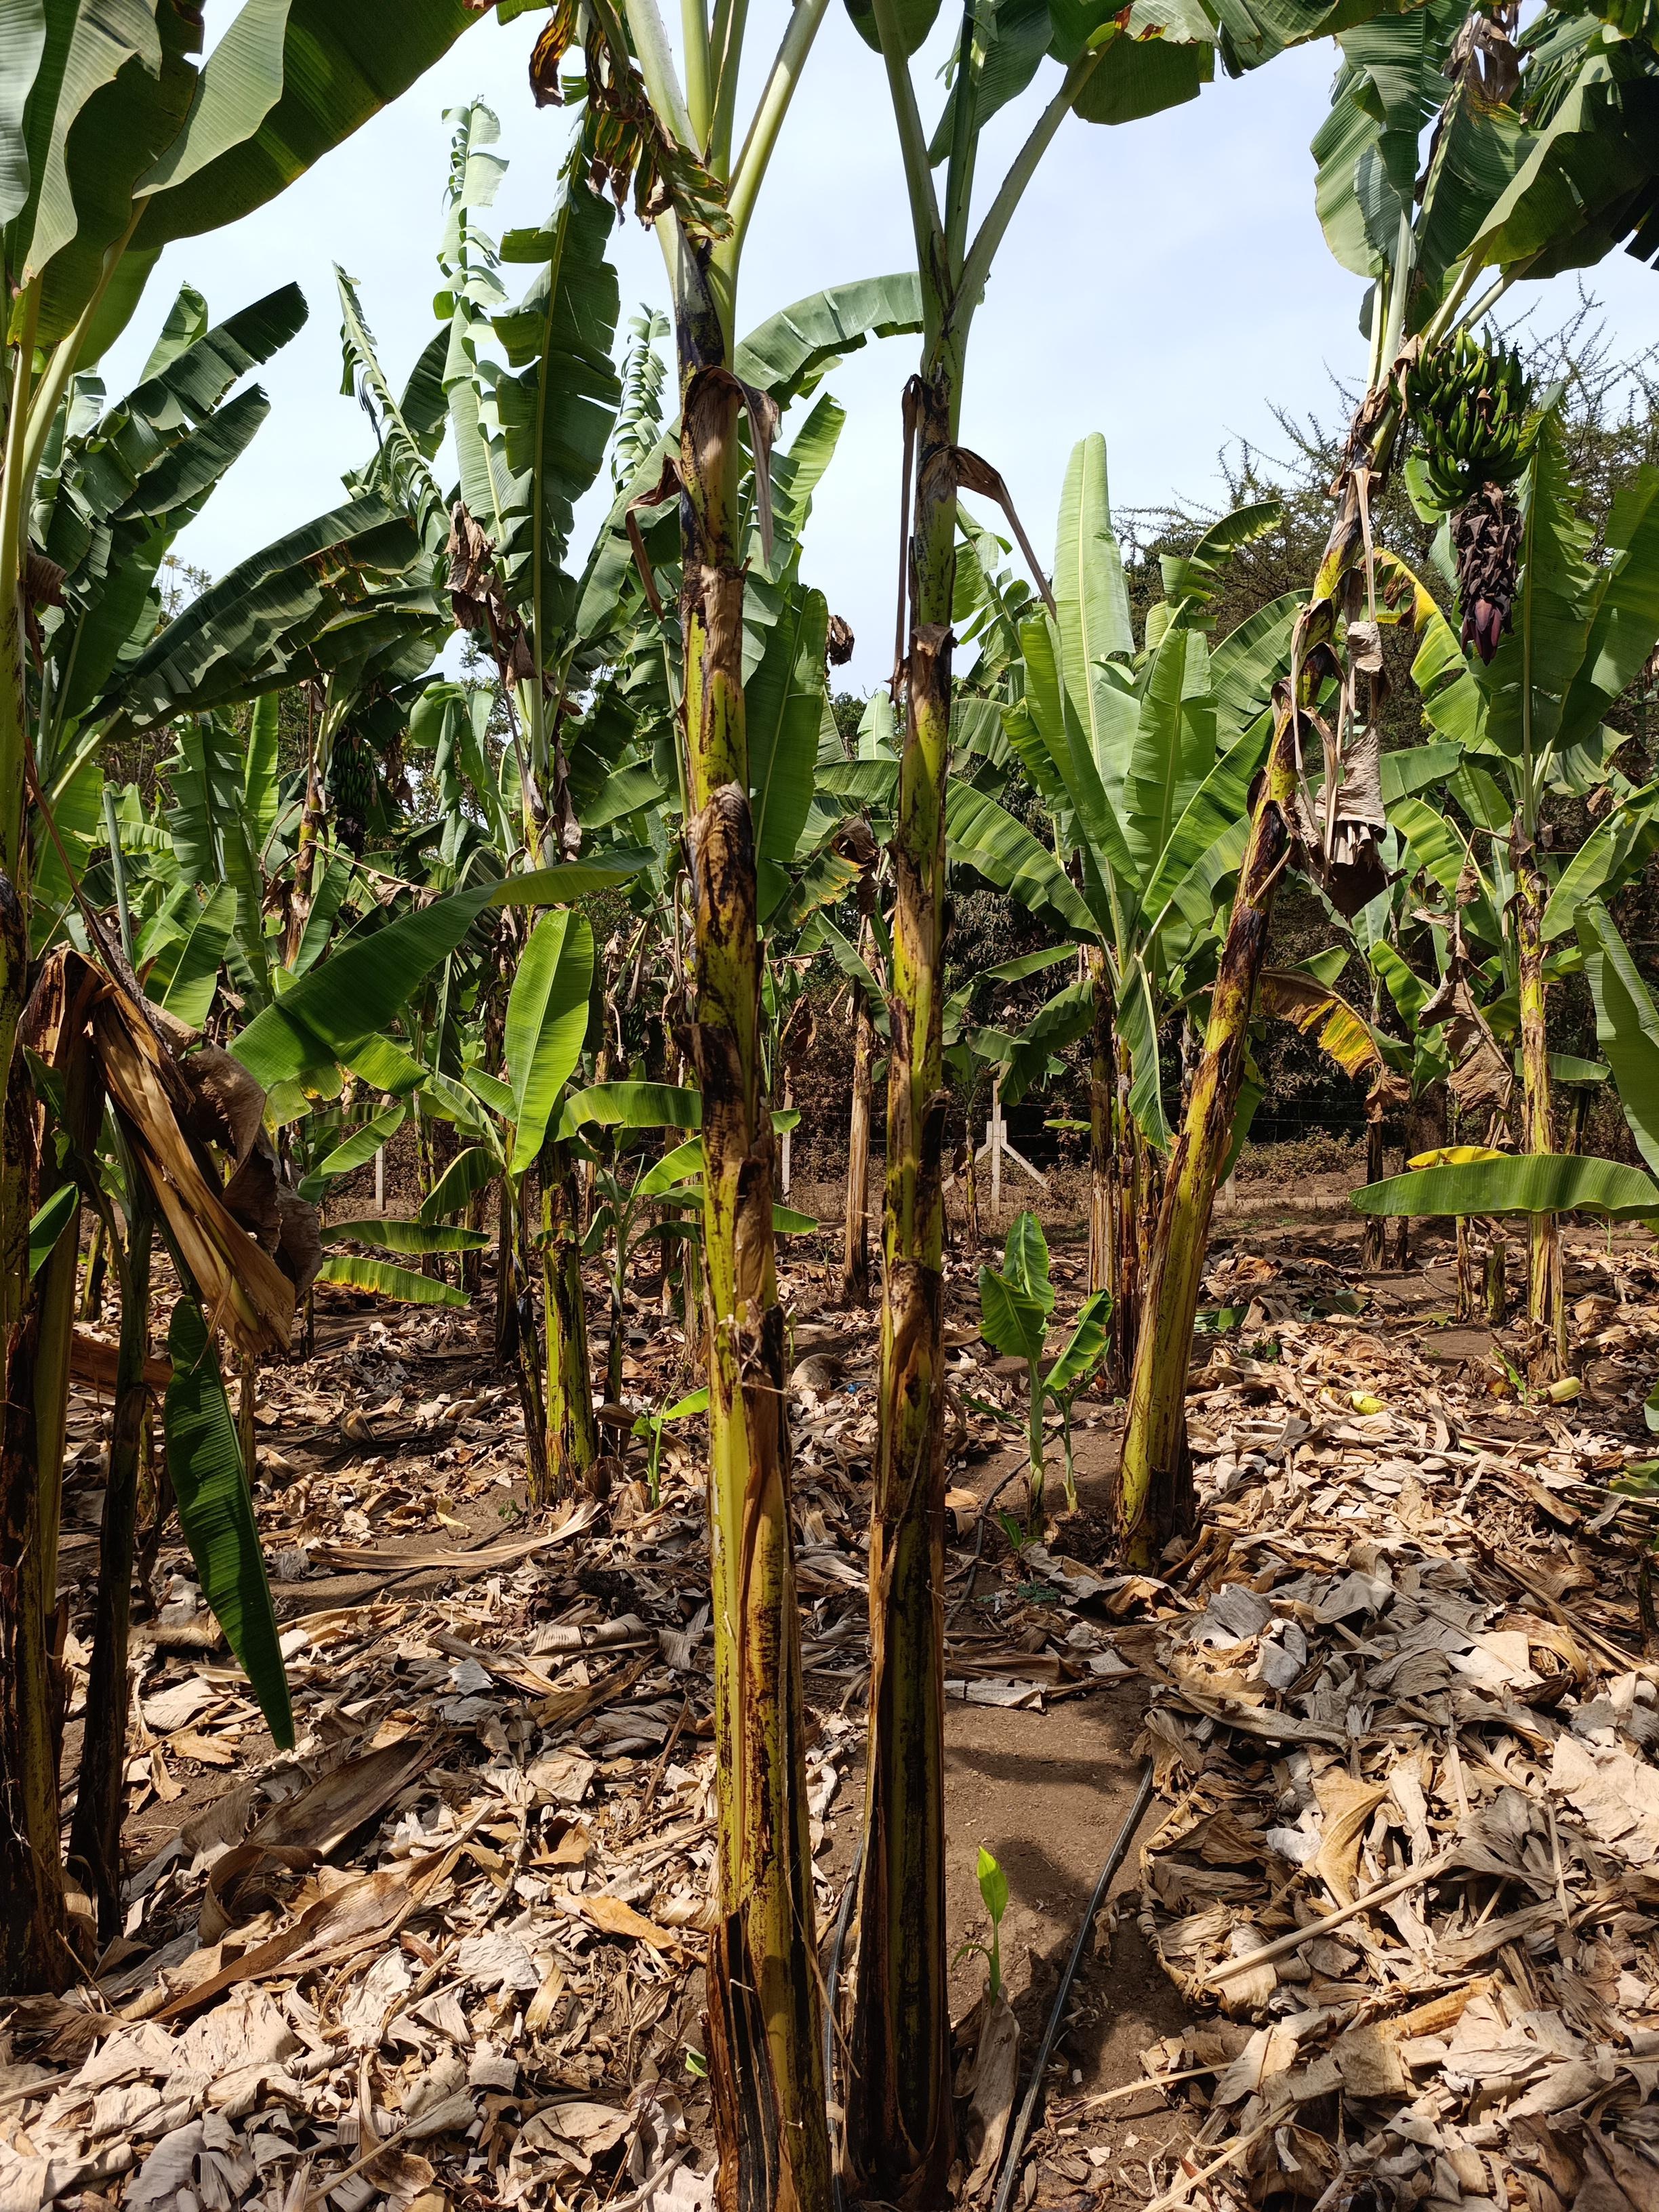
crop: banana
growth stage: vegetative
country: Tanzania
